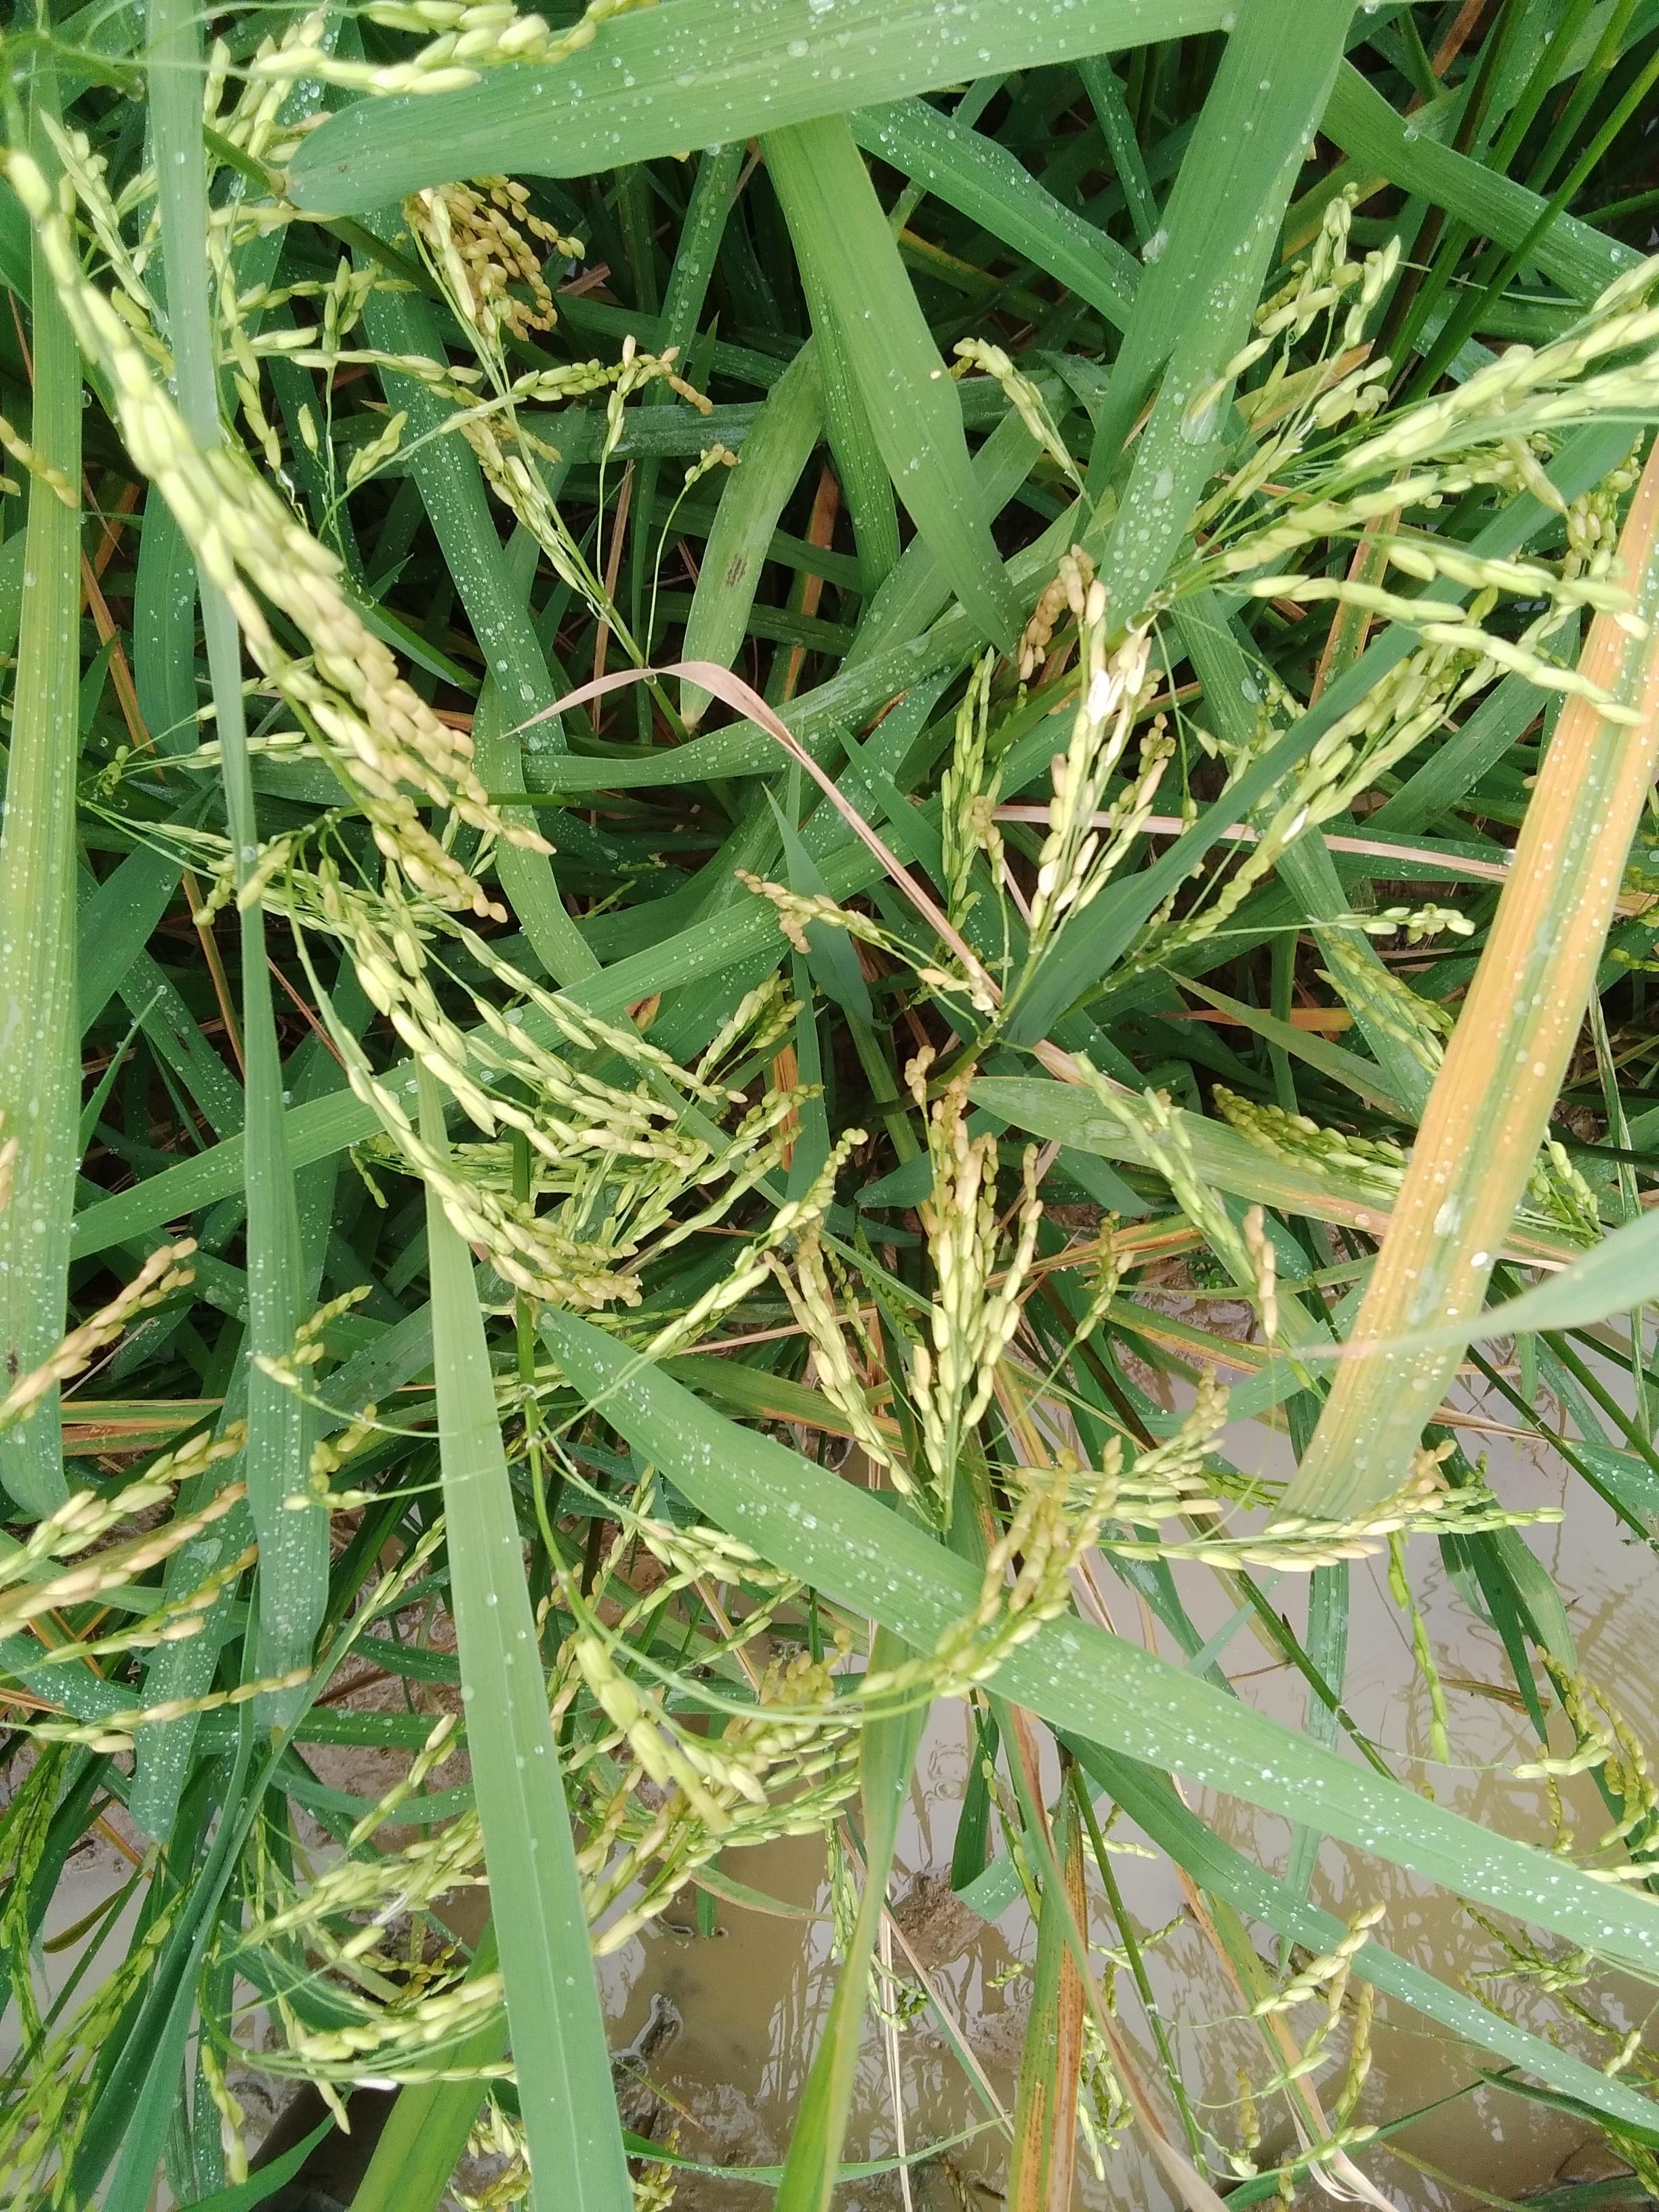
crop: rice
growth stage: ripening
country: Nigeria
